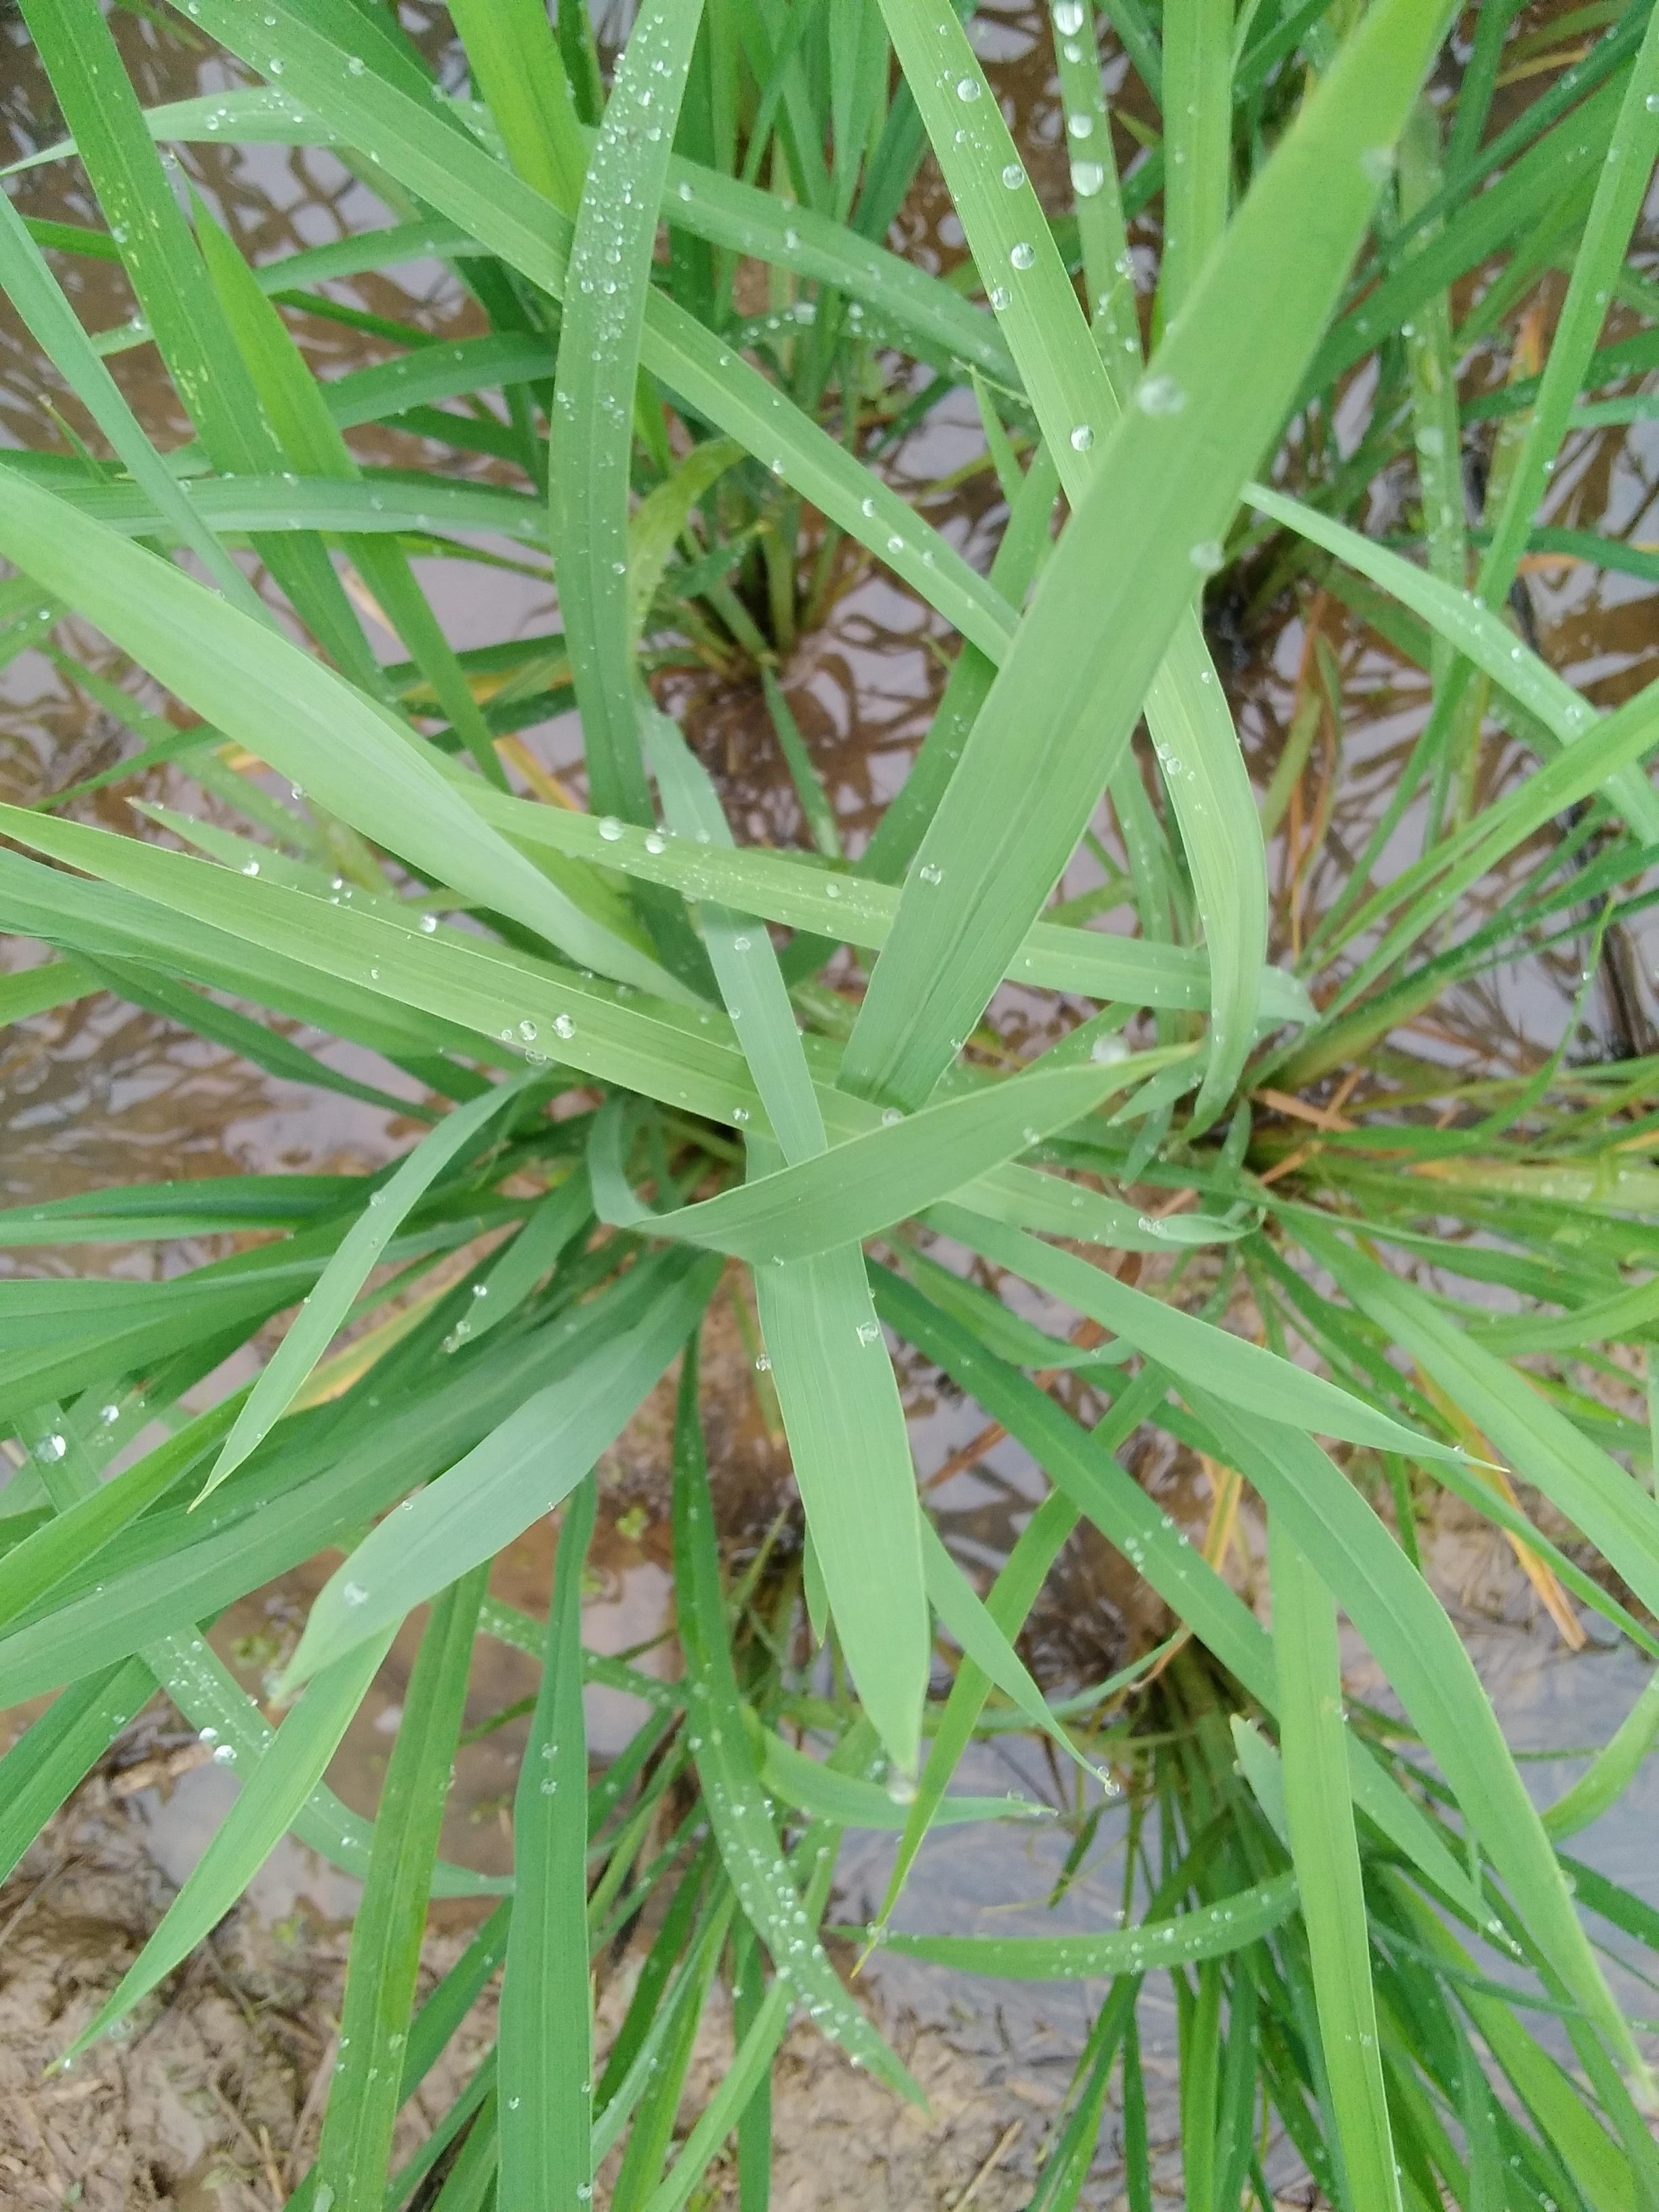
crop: rice
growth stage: elongation stem
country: Nigeria
